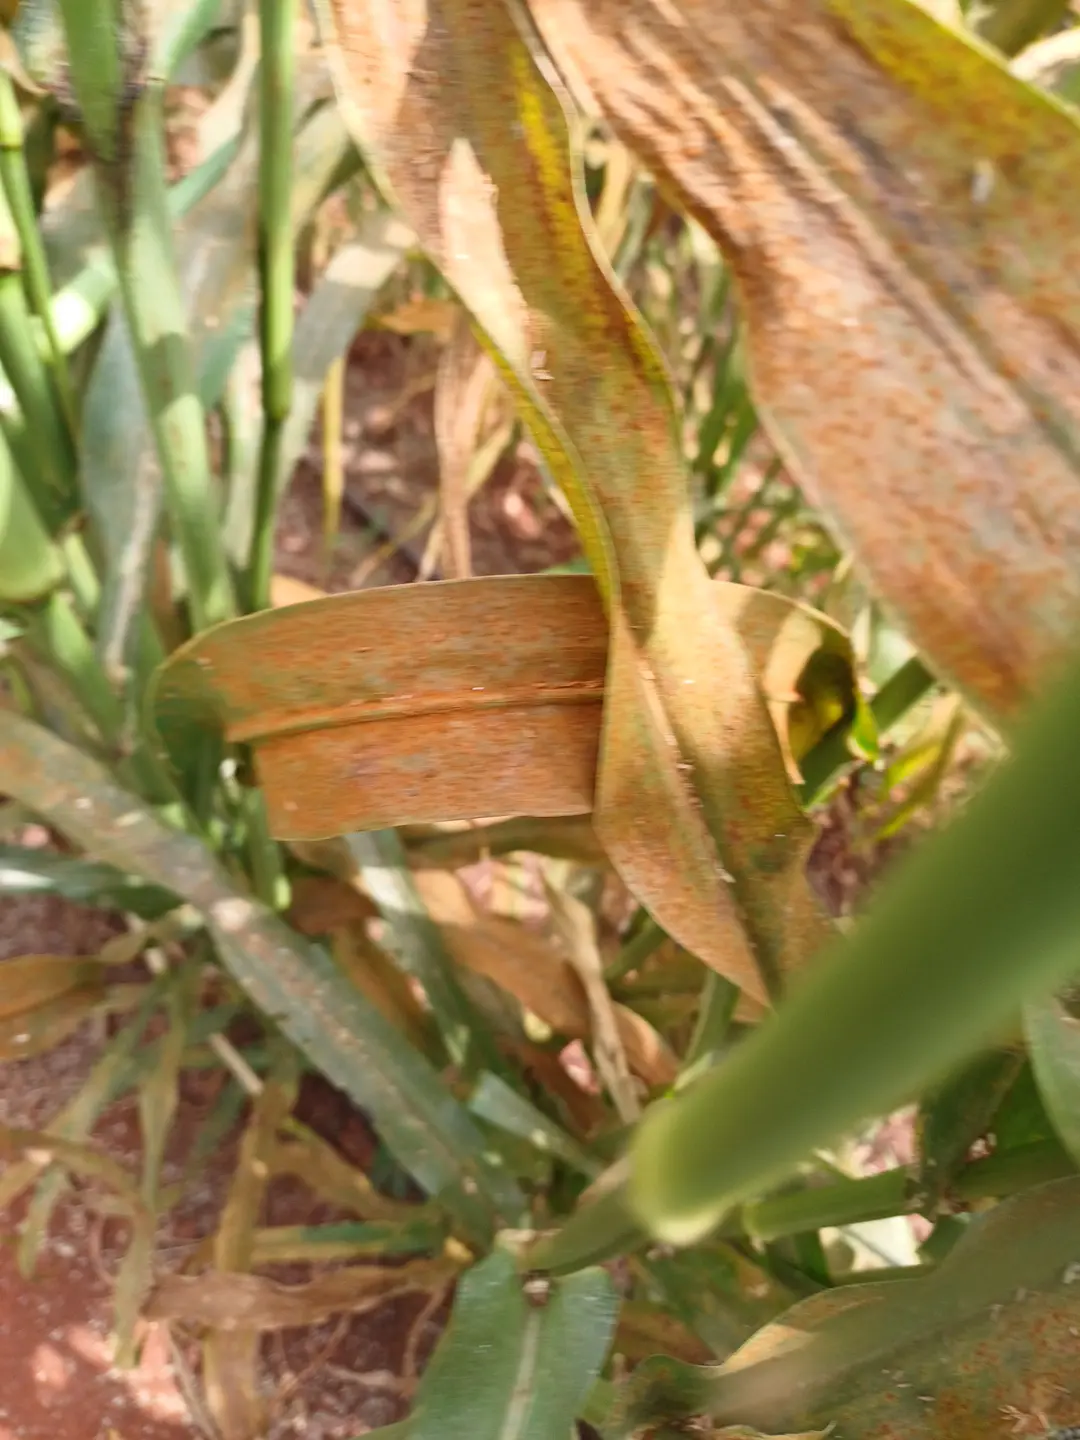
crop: pearl millet
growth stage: filling grain
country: Kenya
